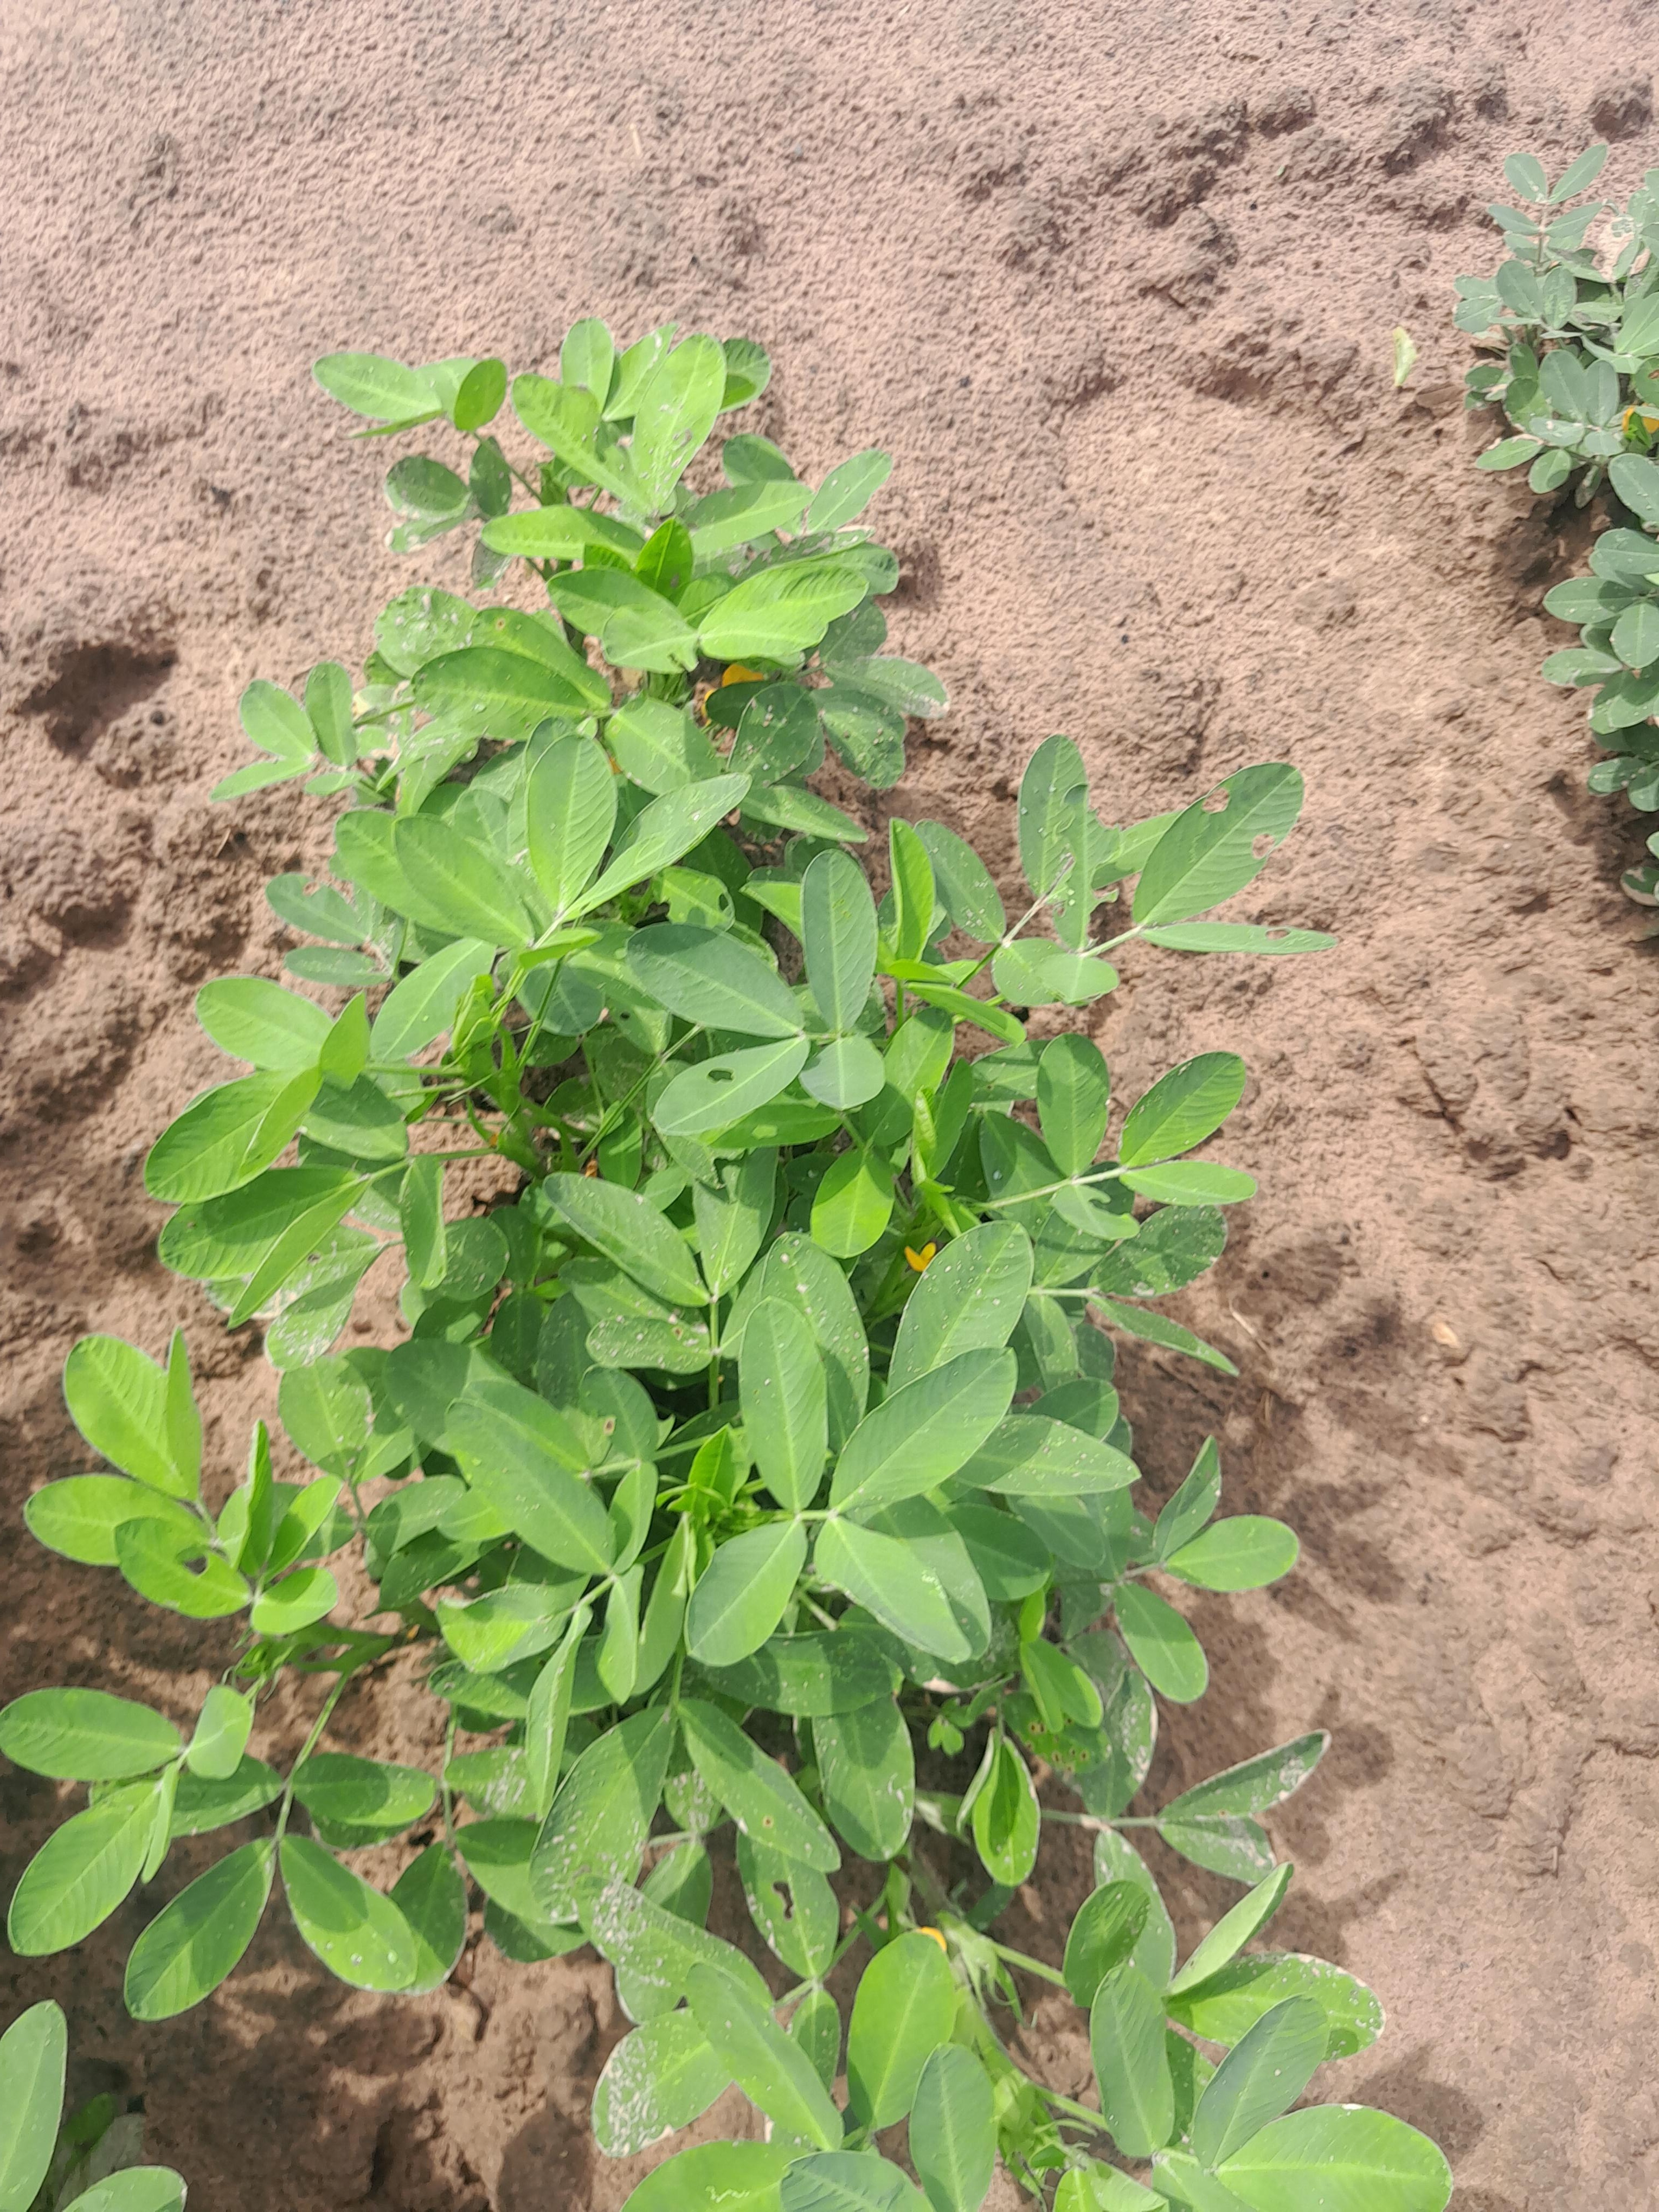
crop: groundnut
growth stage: flowering
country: Senegal
